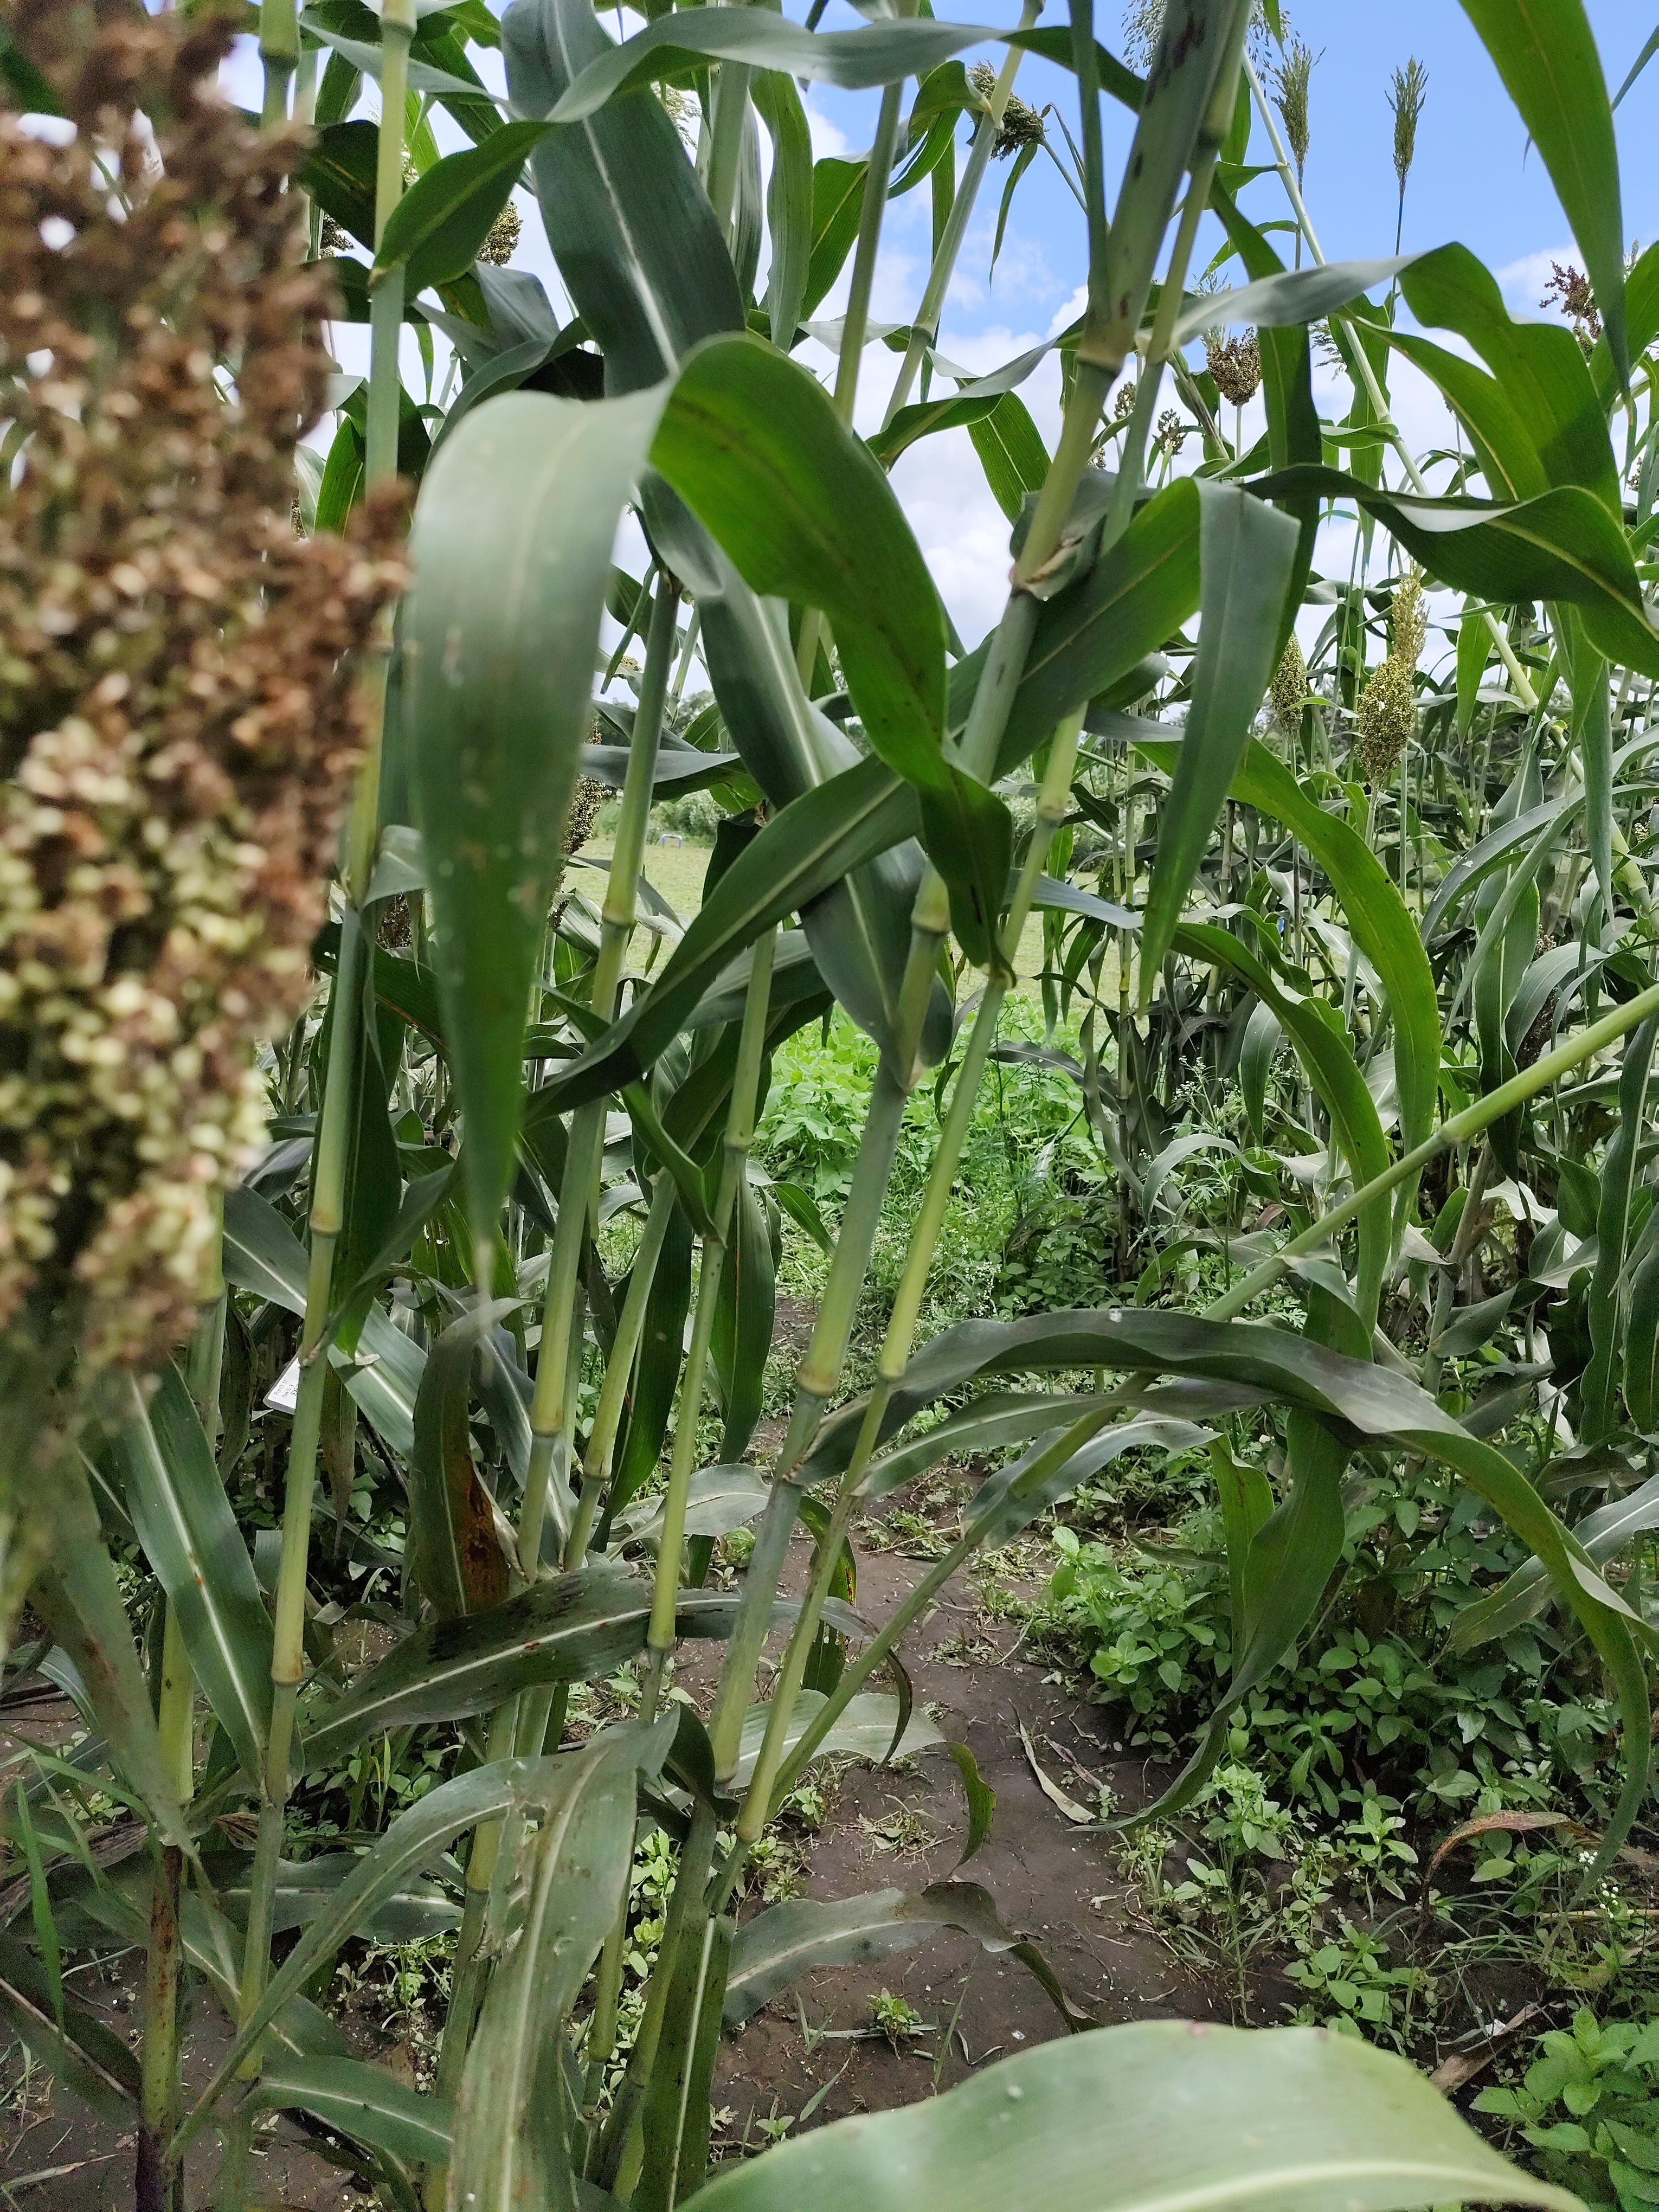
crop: sorghum
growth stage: filling grain
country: Tanzania
